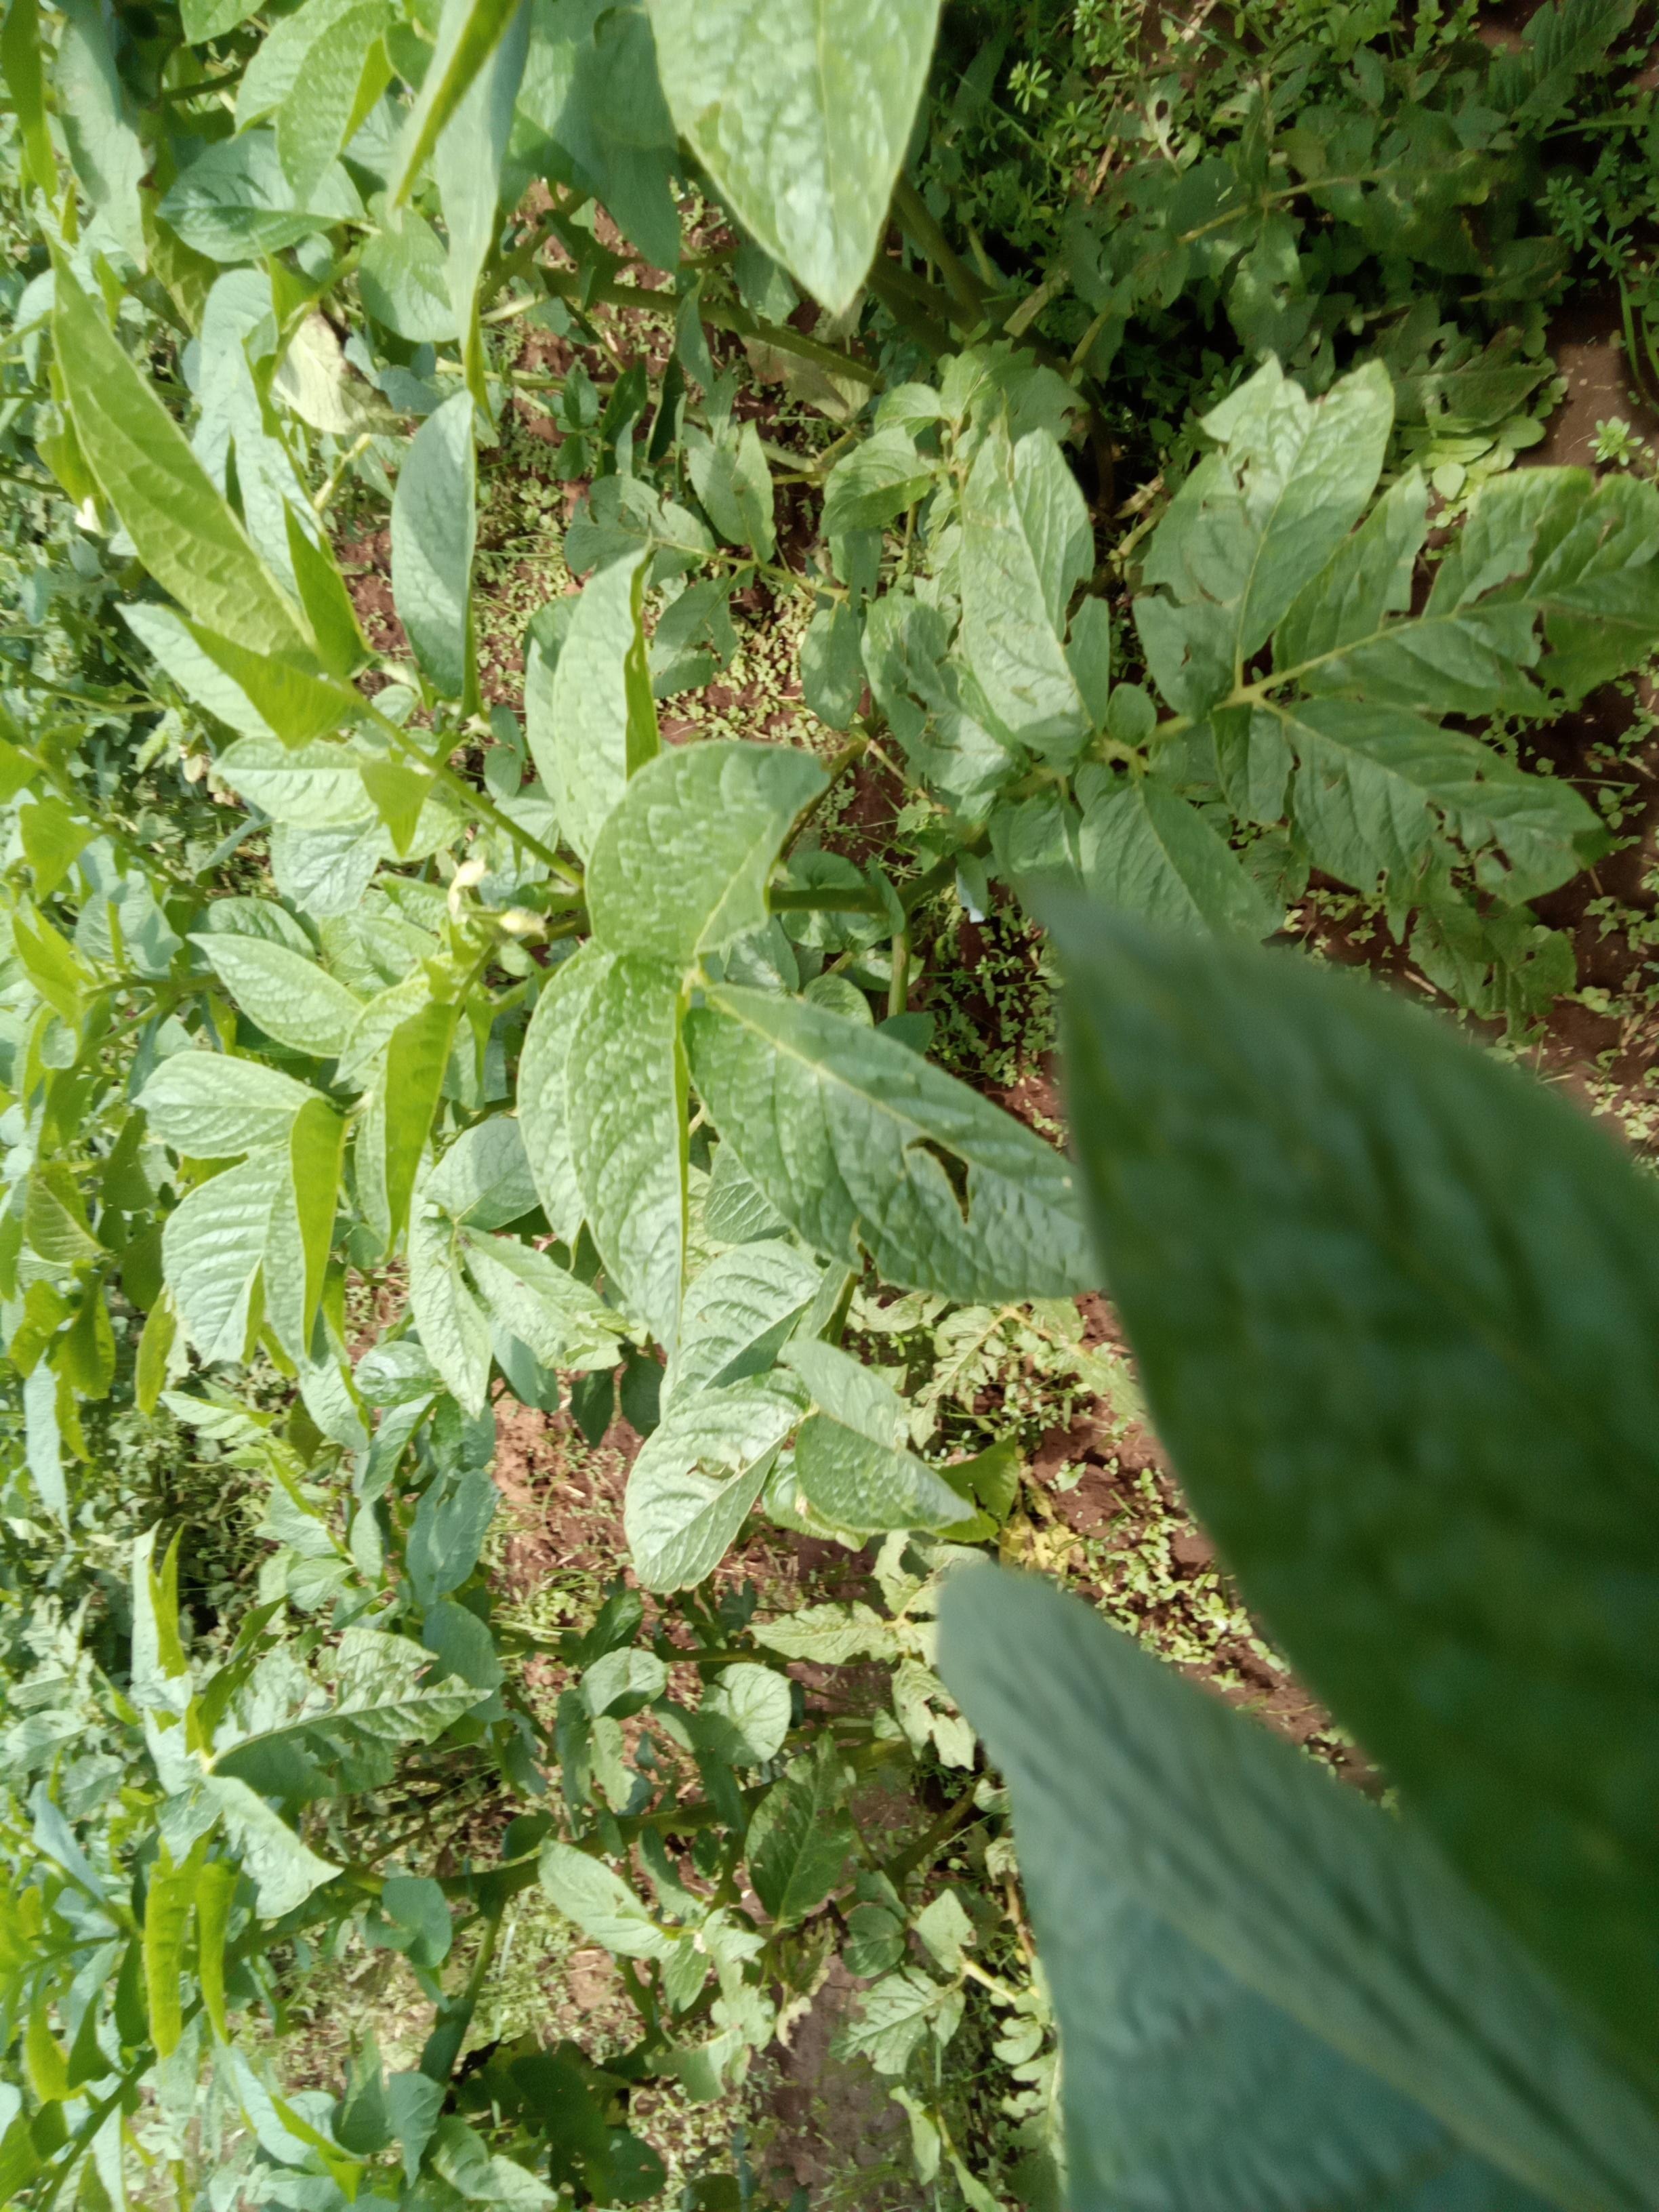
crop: potato
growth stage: flowering
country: Kenya
